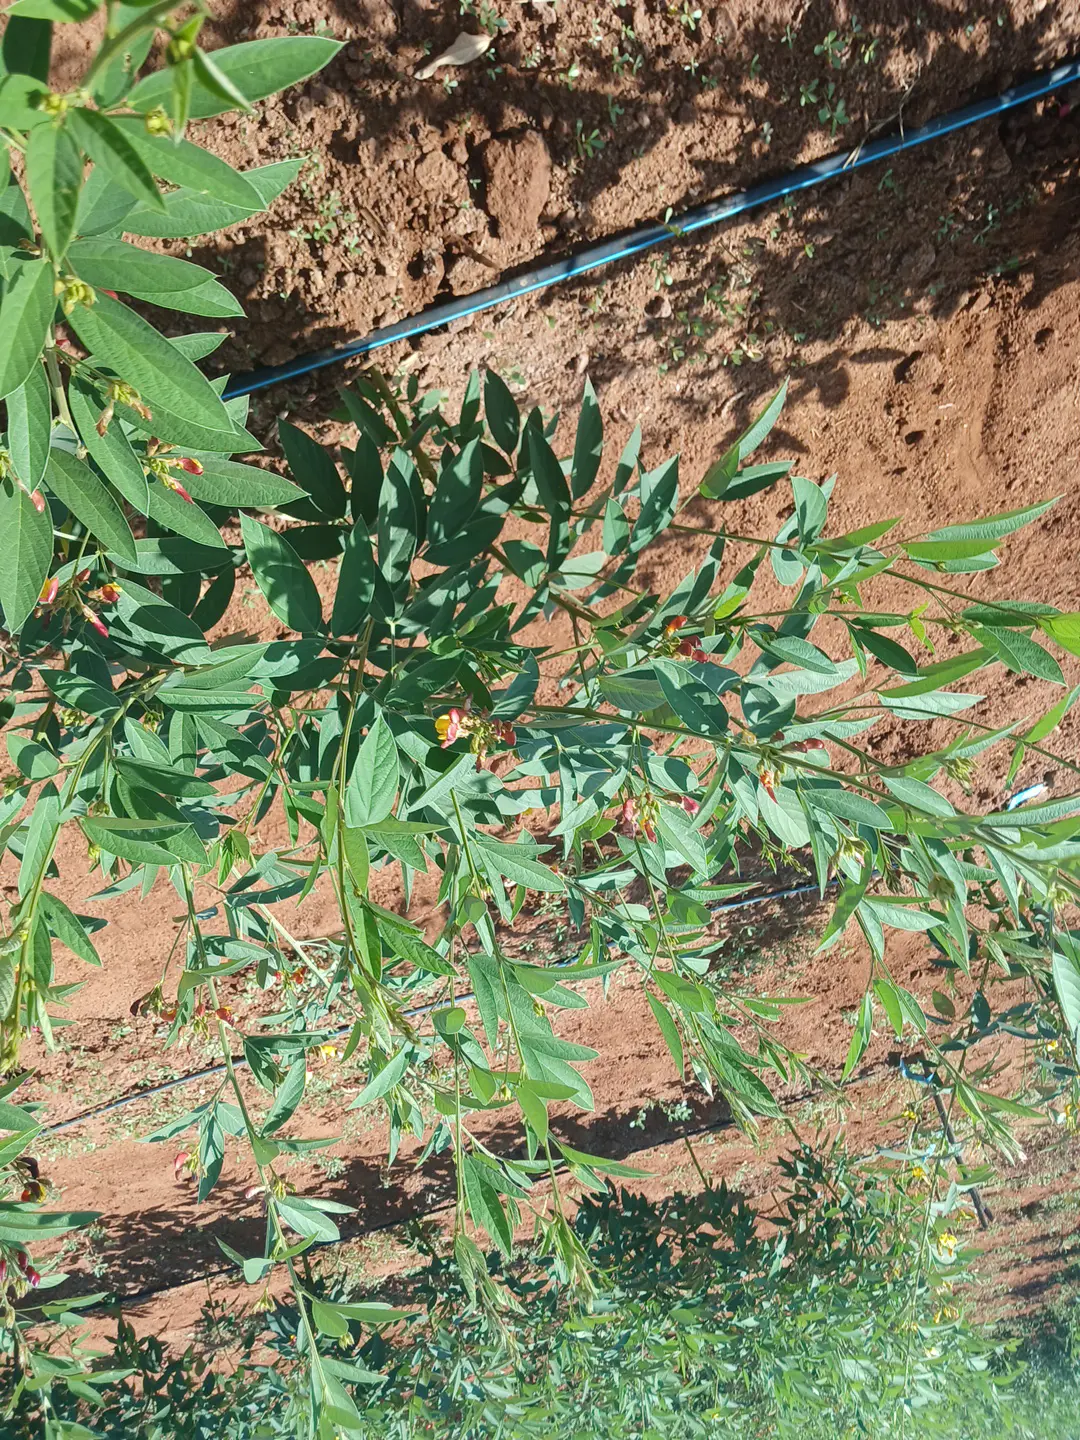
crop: pigeonpea
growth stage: flowering
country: Kenya
